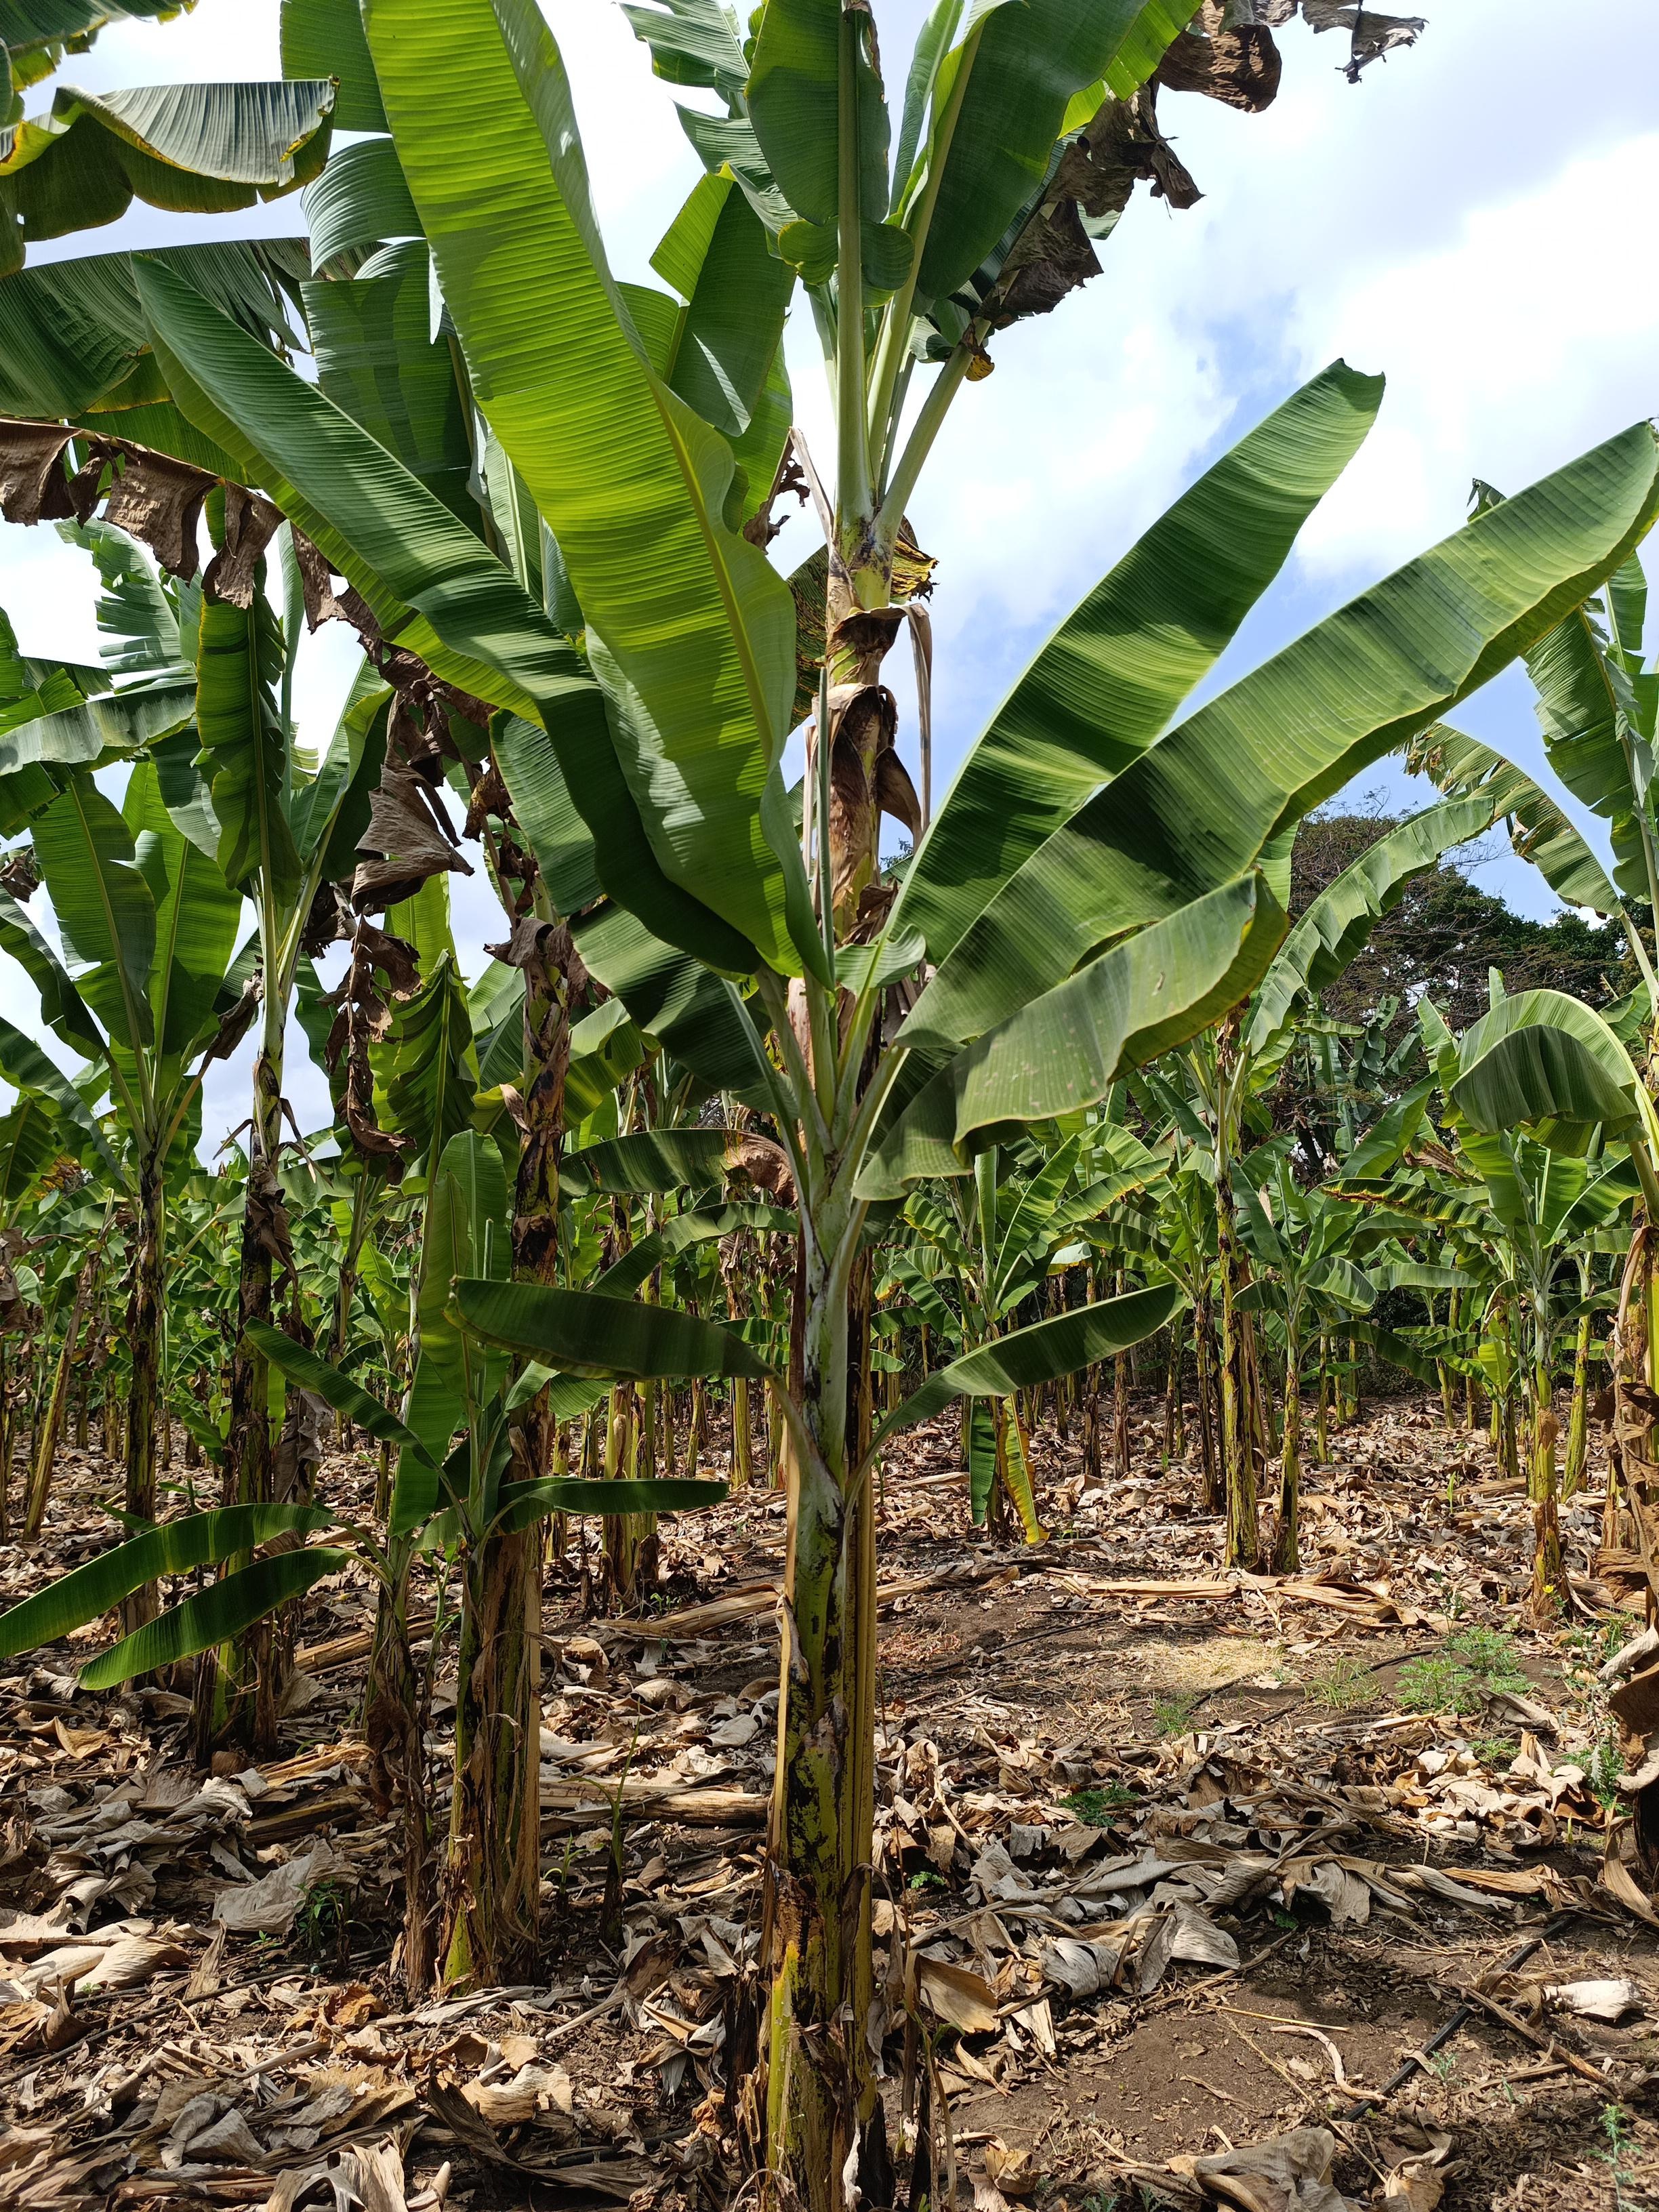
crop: banana
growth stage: vegetative
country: Tanzania
